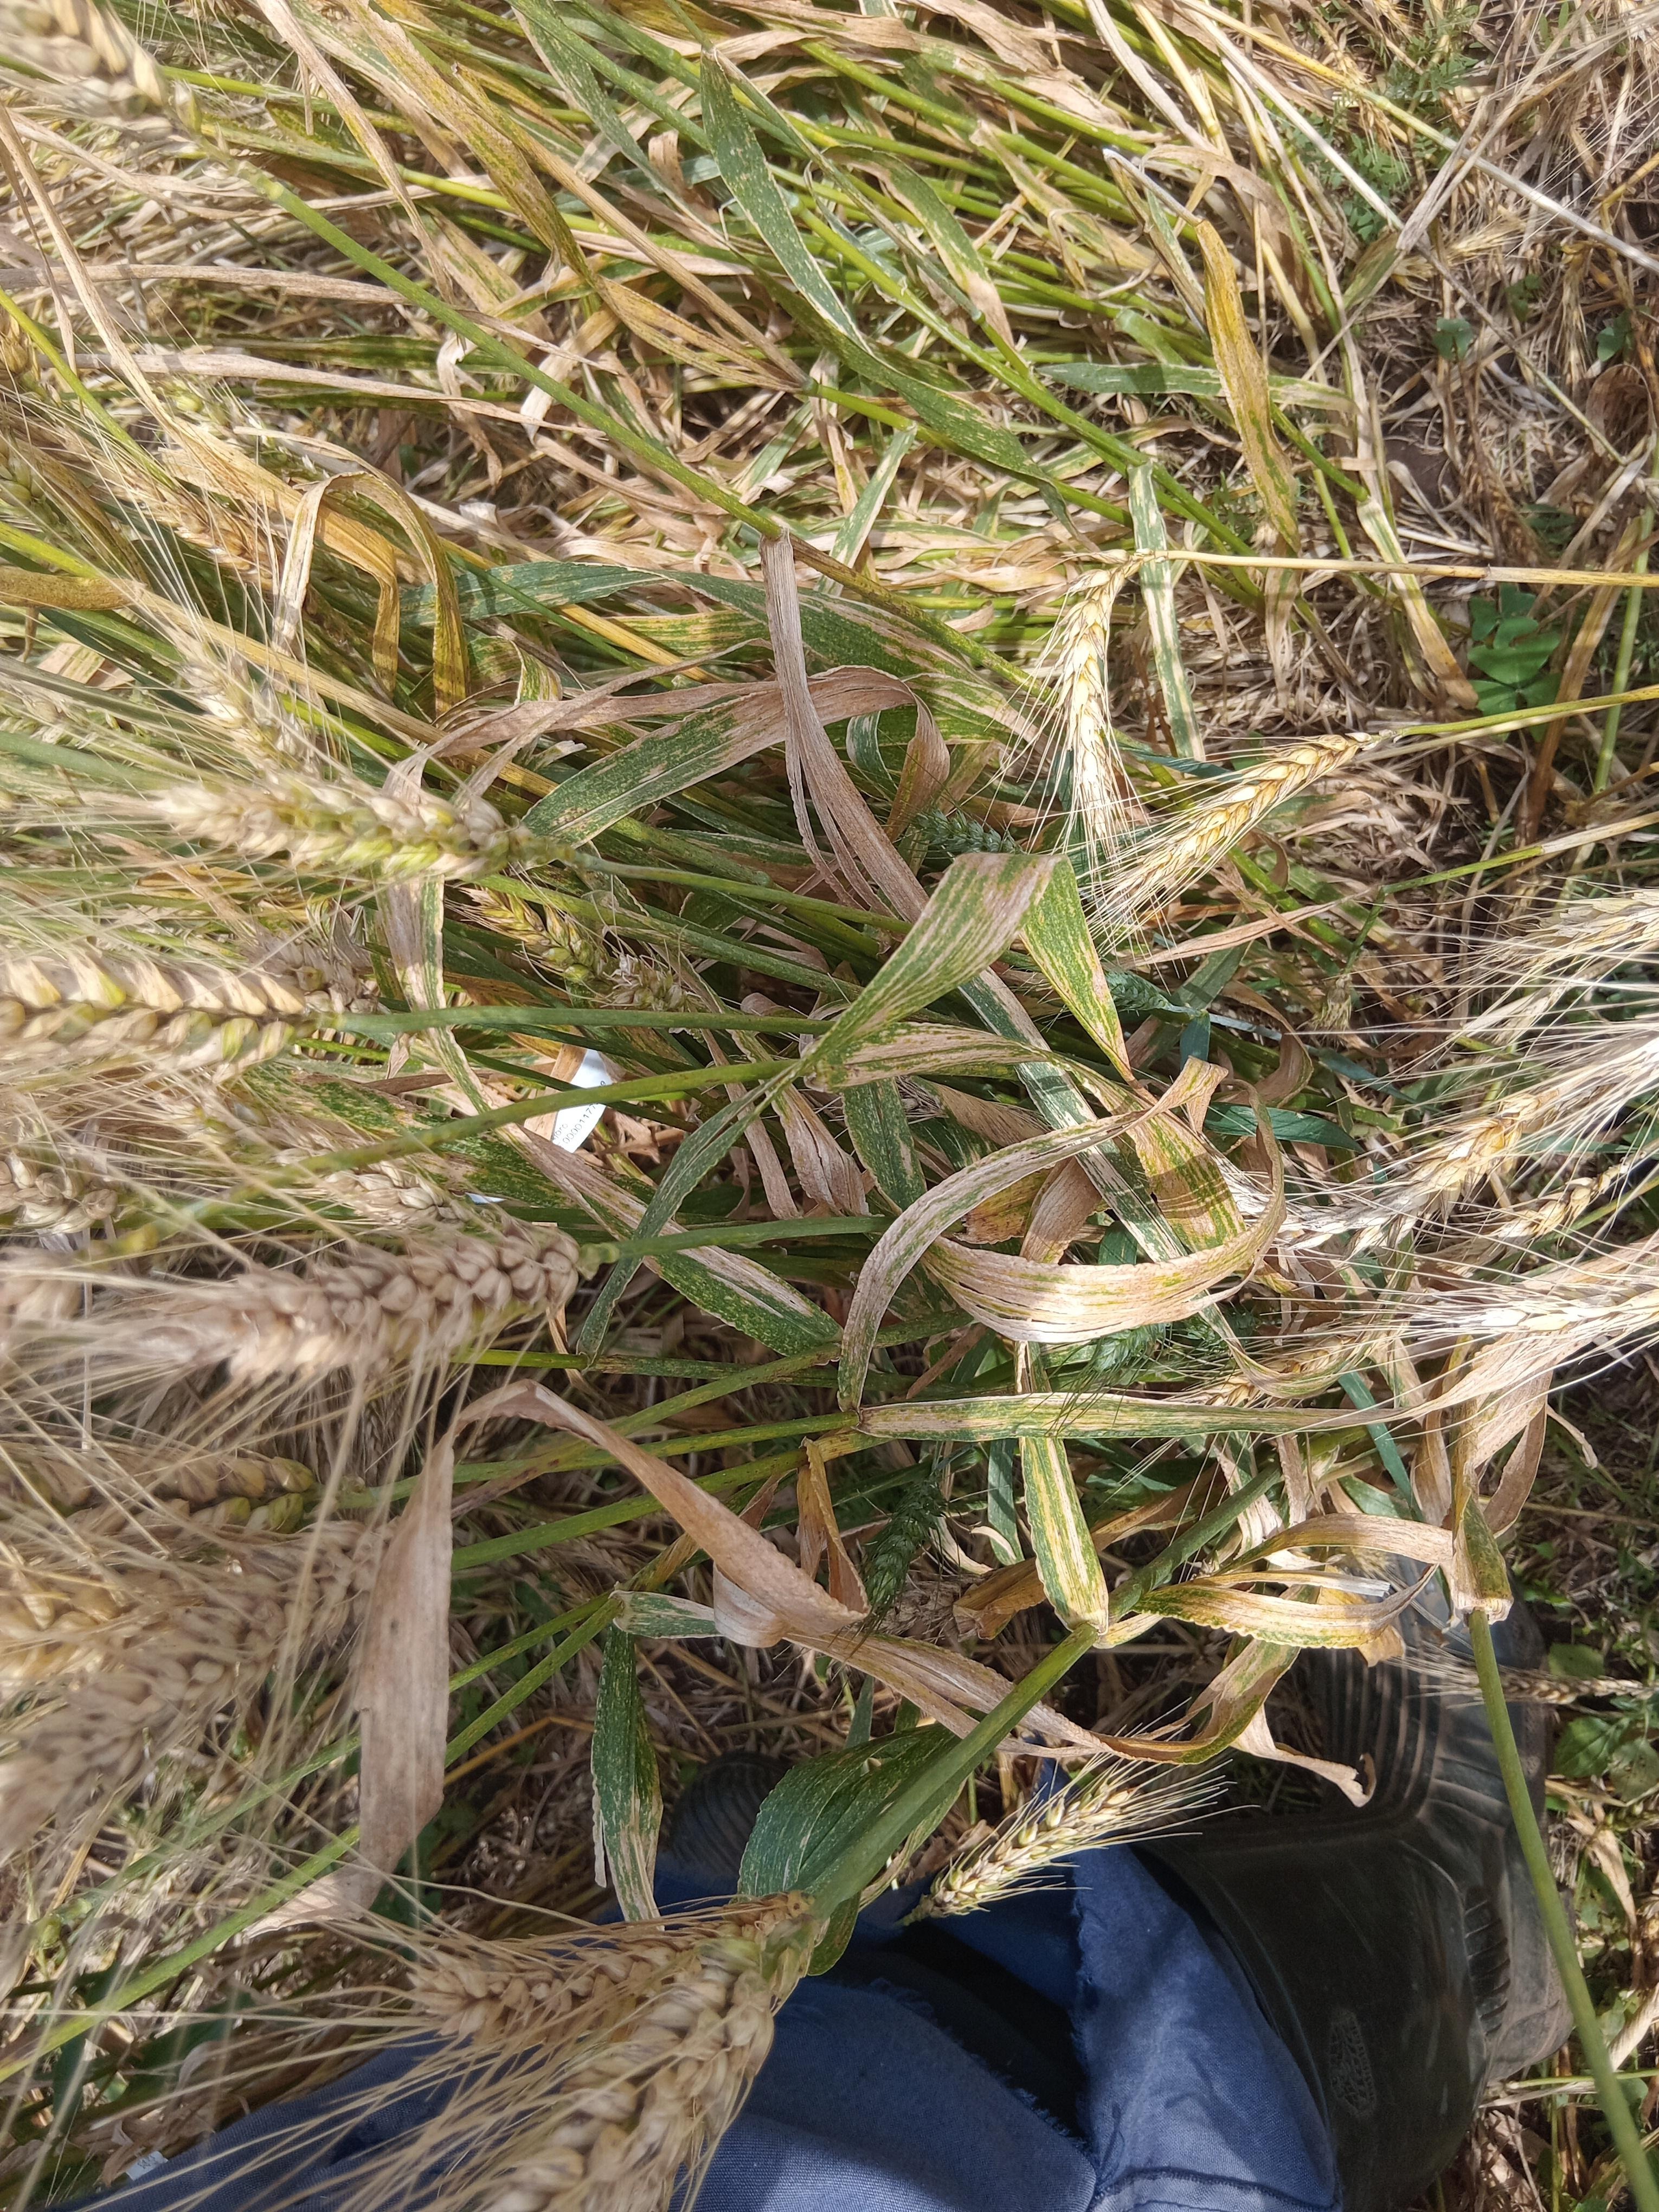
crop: wheat
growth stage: maturity
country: Kenya
